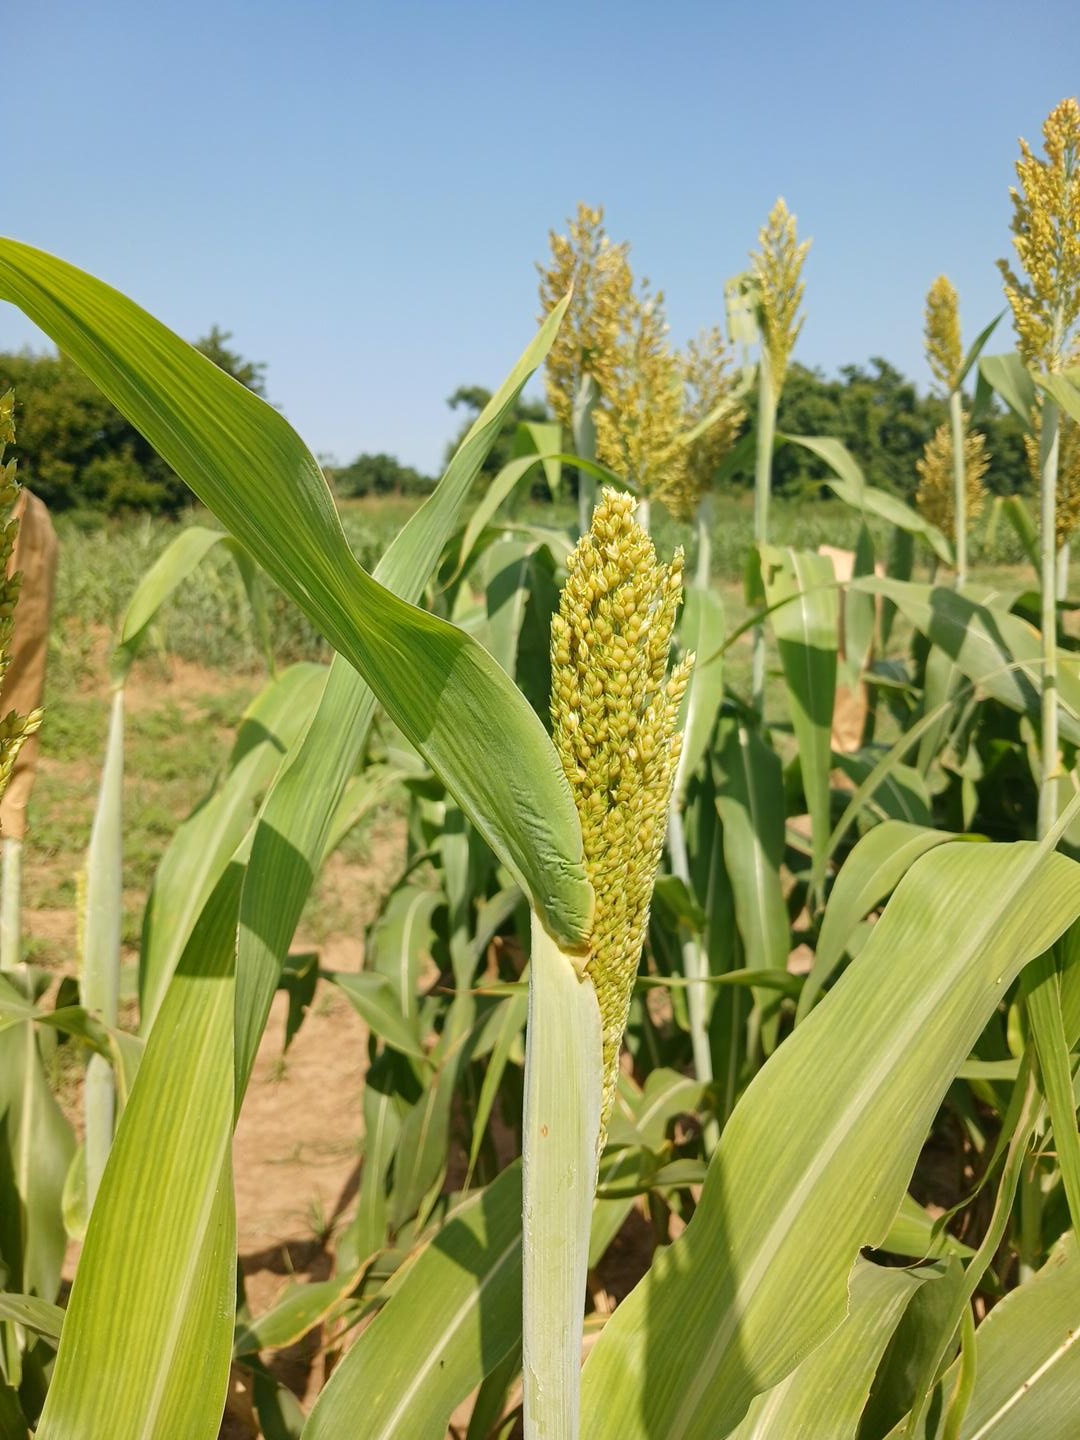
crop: sorghum
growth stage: flowering
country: Senegal
